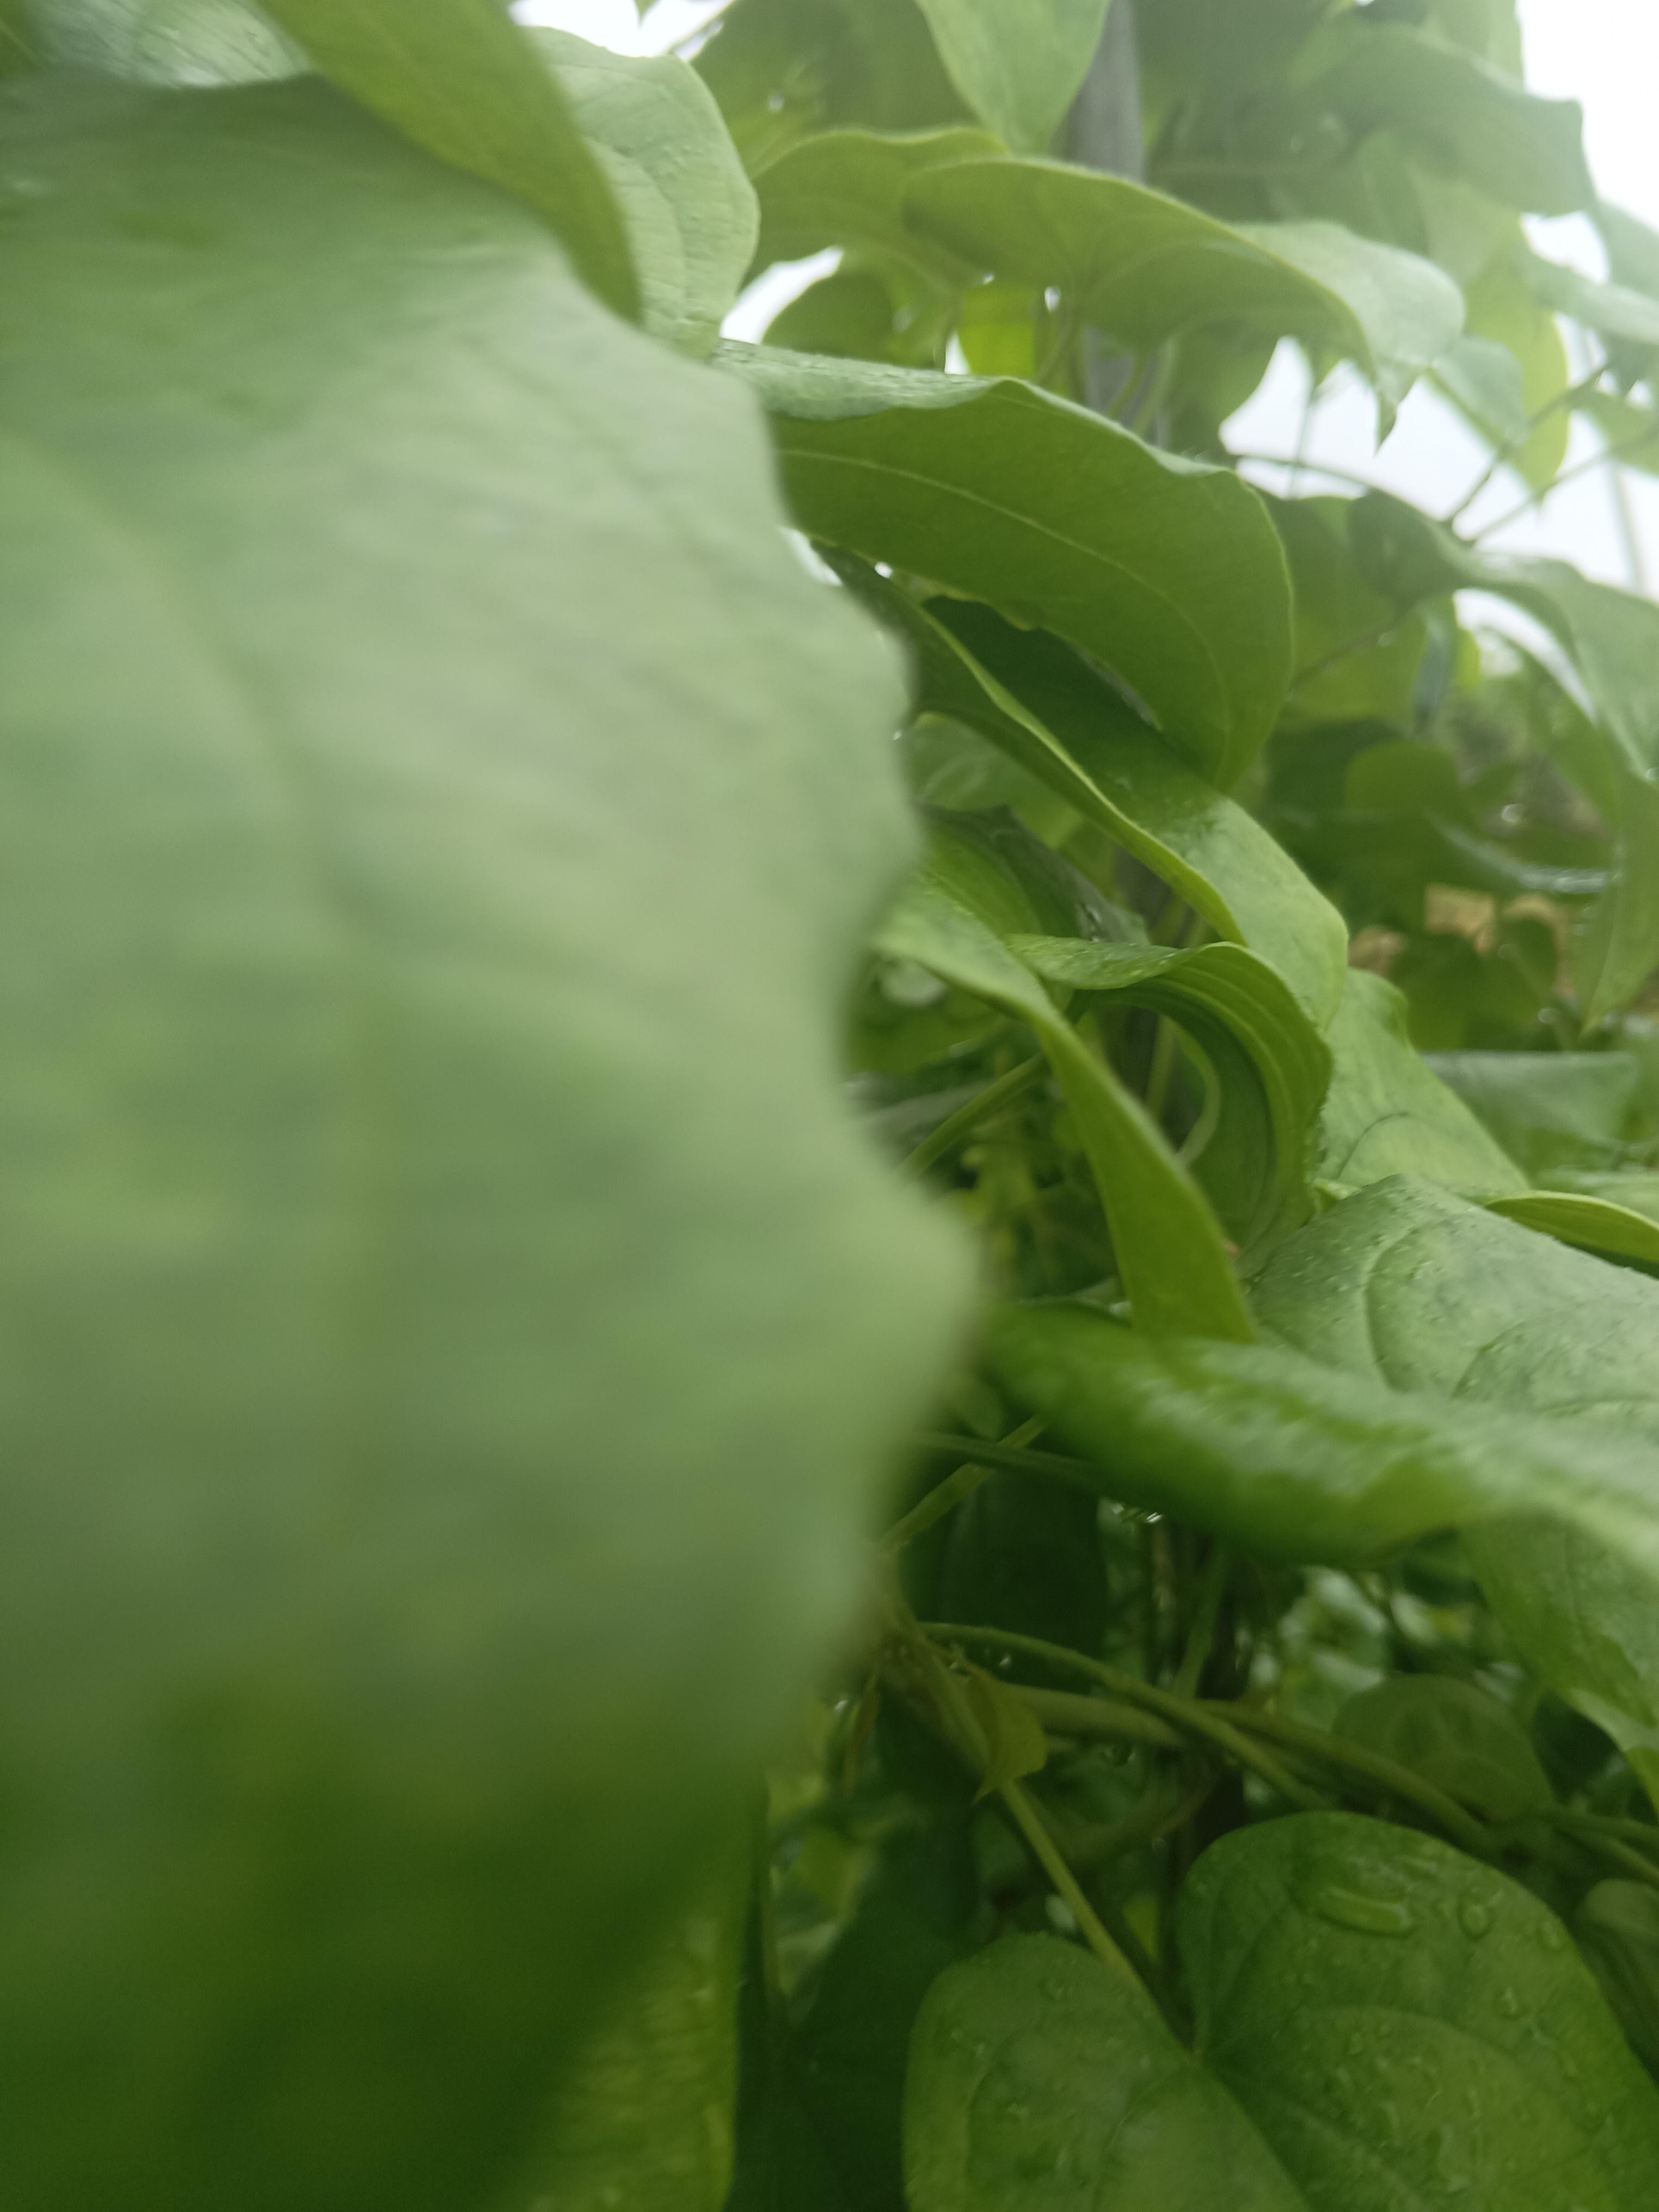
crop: yam
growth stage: vegetative
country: Nigeria
